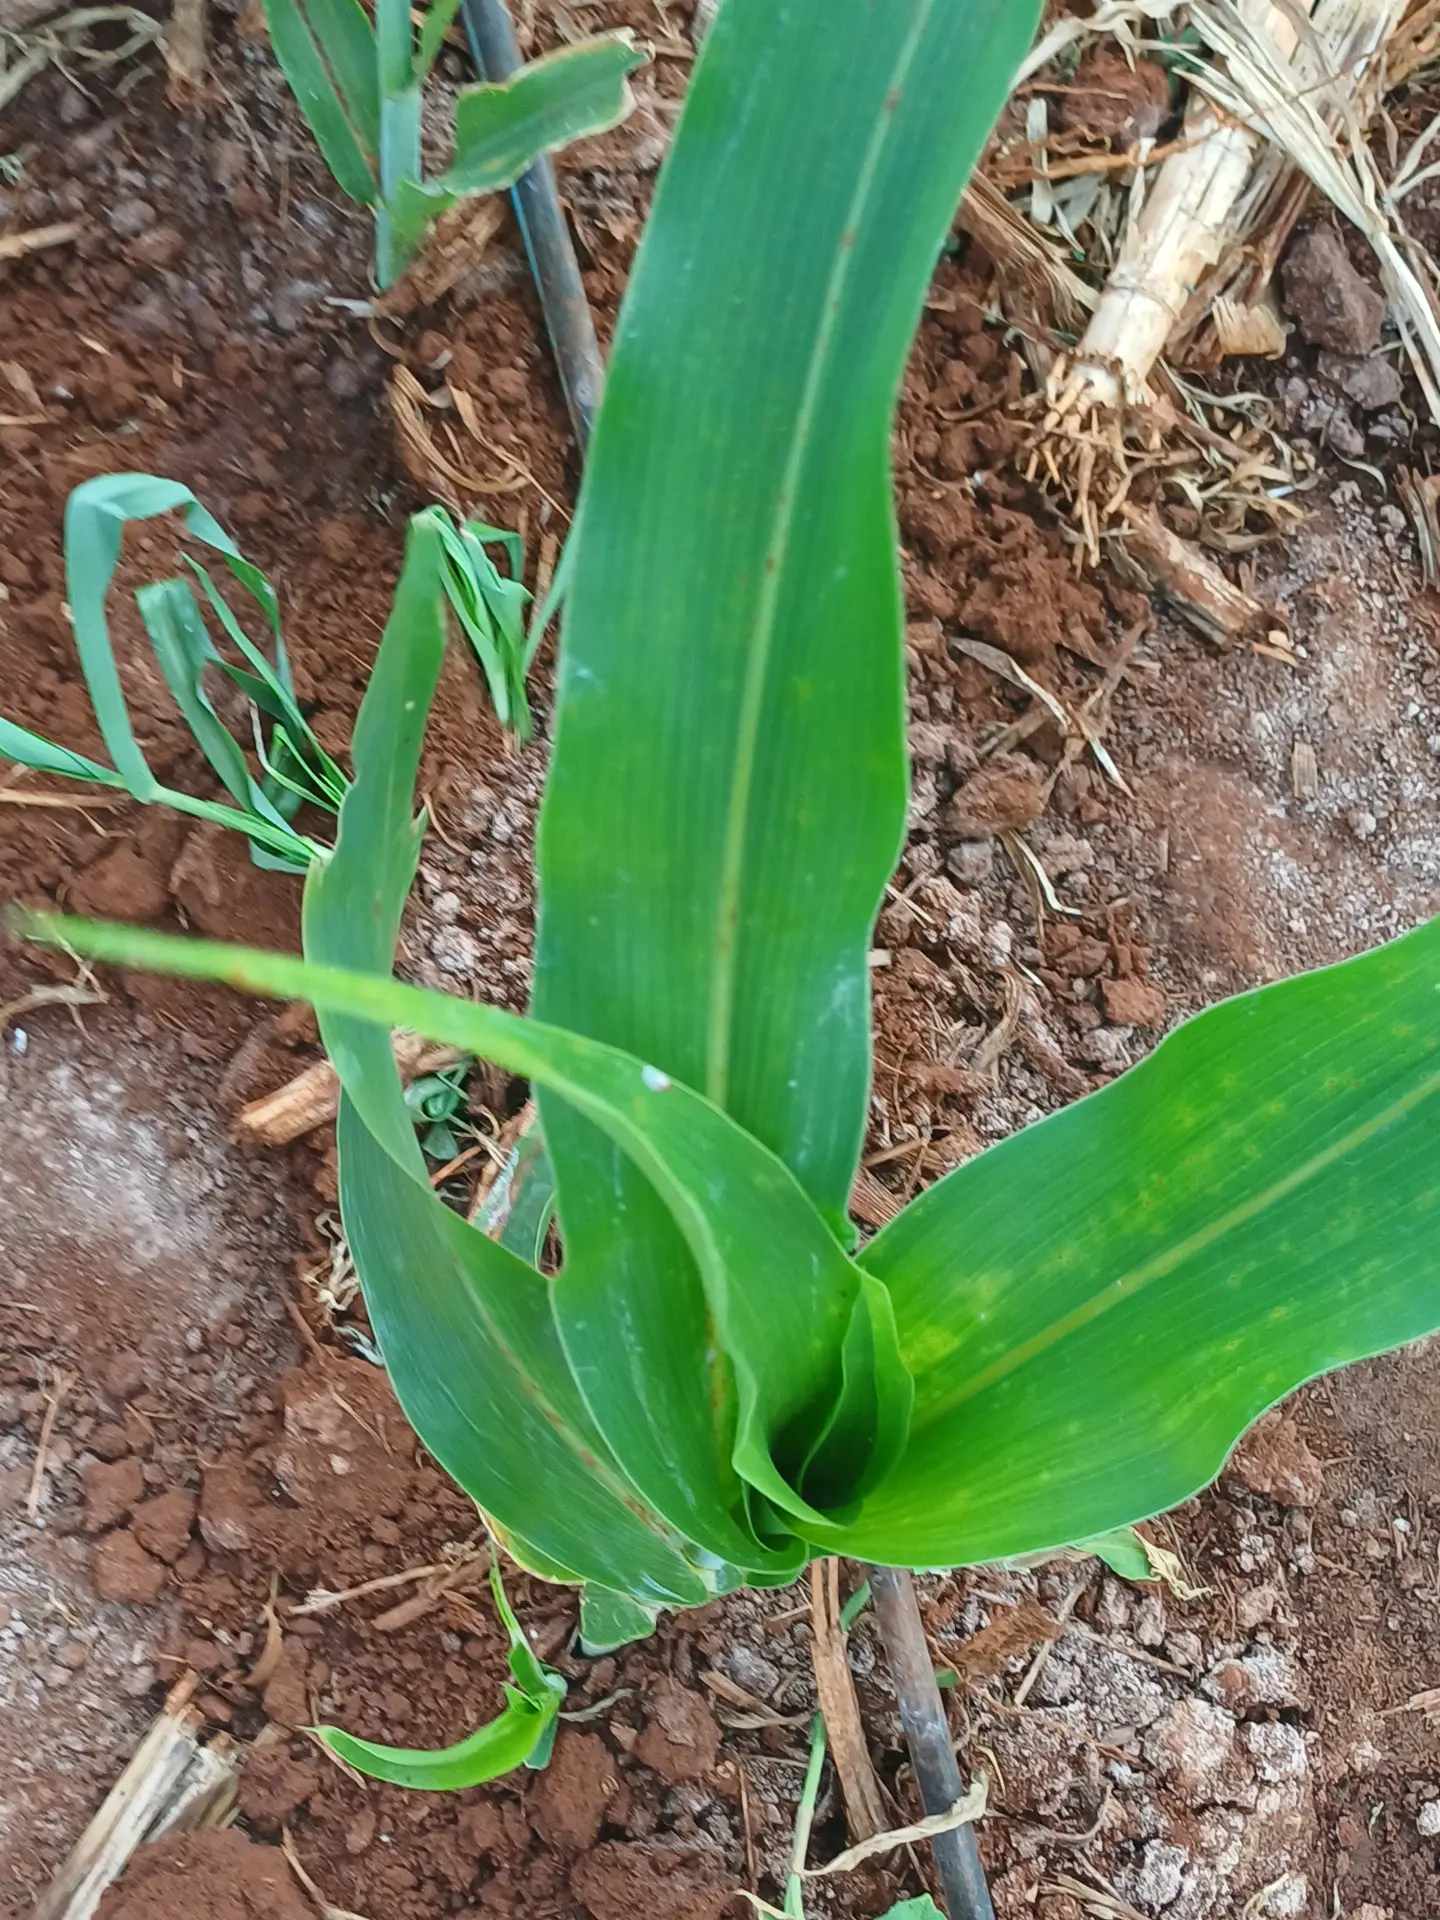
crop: sorghum
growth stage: vegetative
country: Kenya
